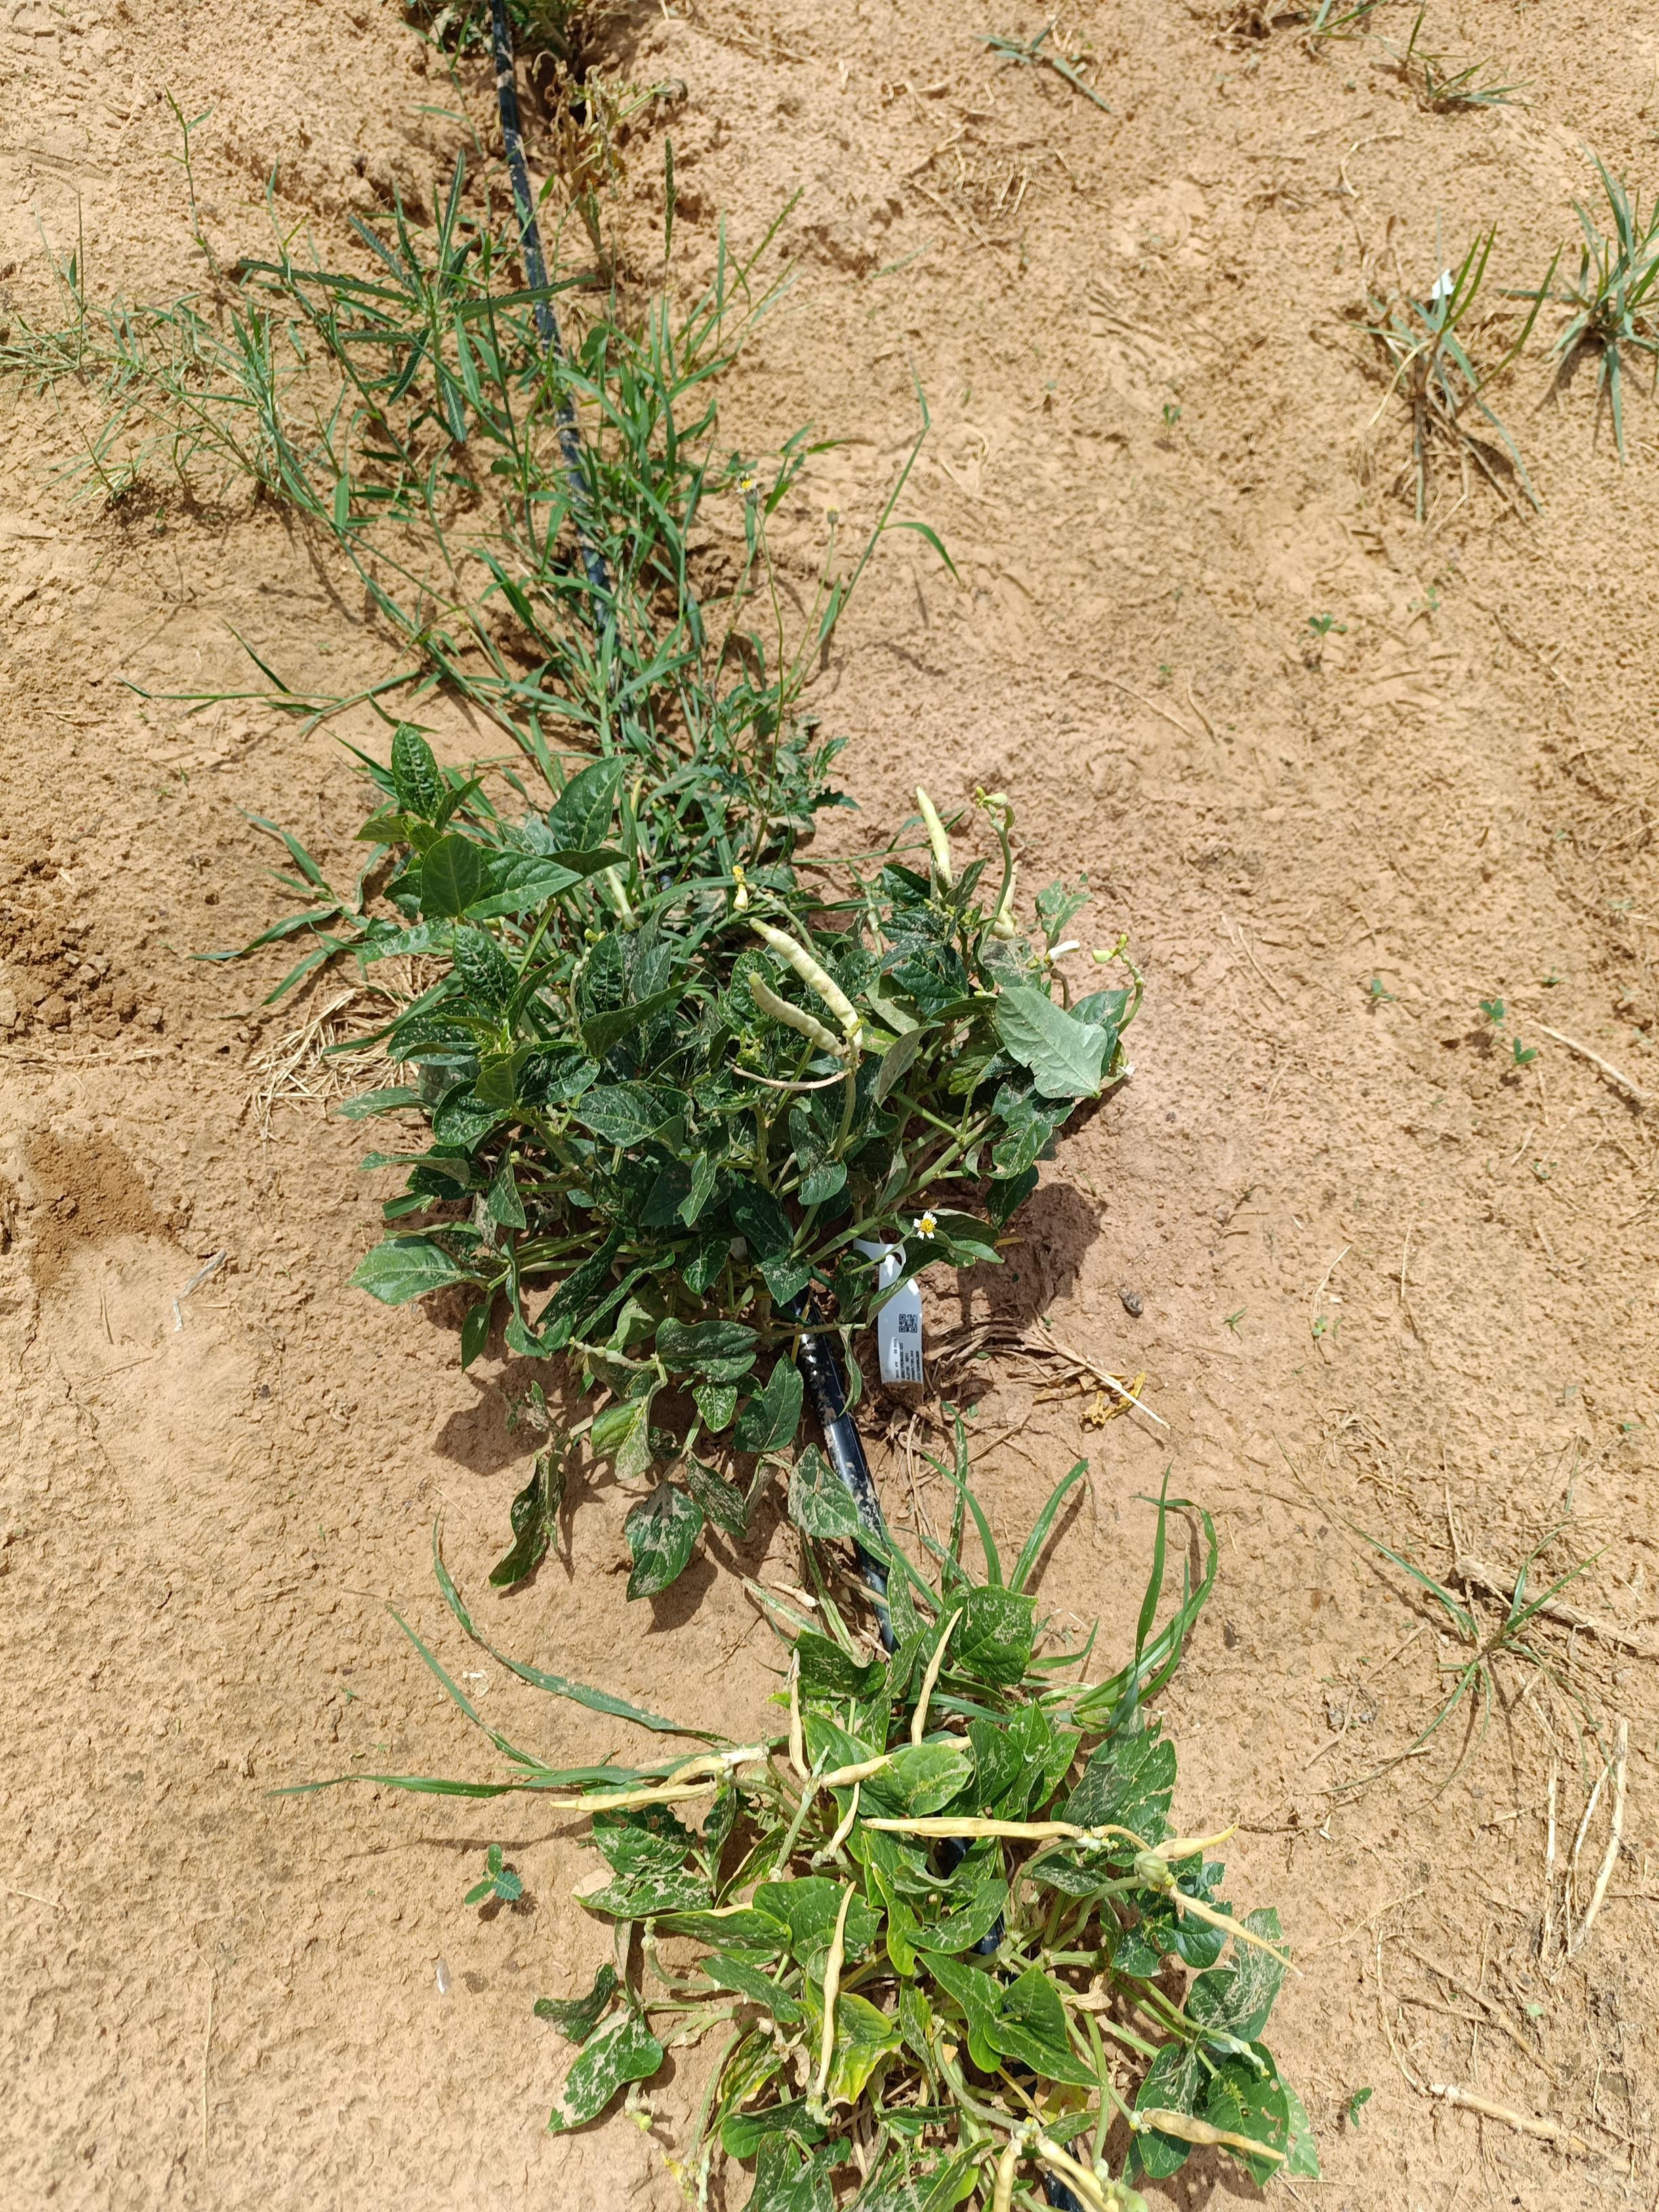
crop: cowpea
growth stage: development pod
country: Nigeria
